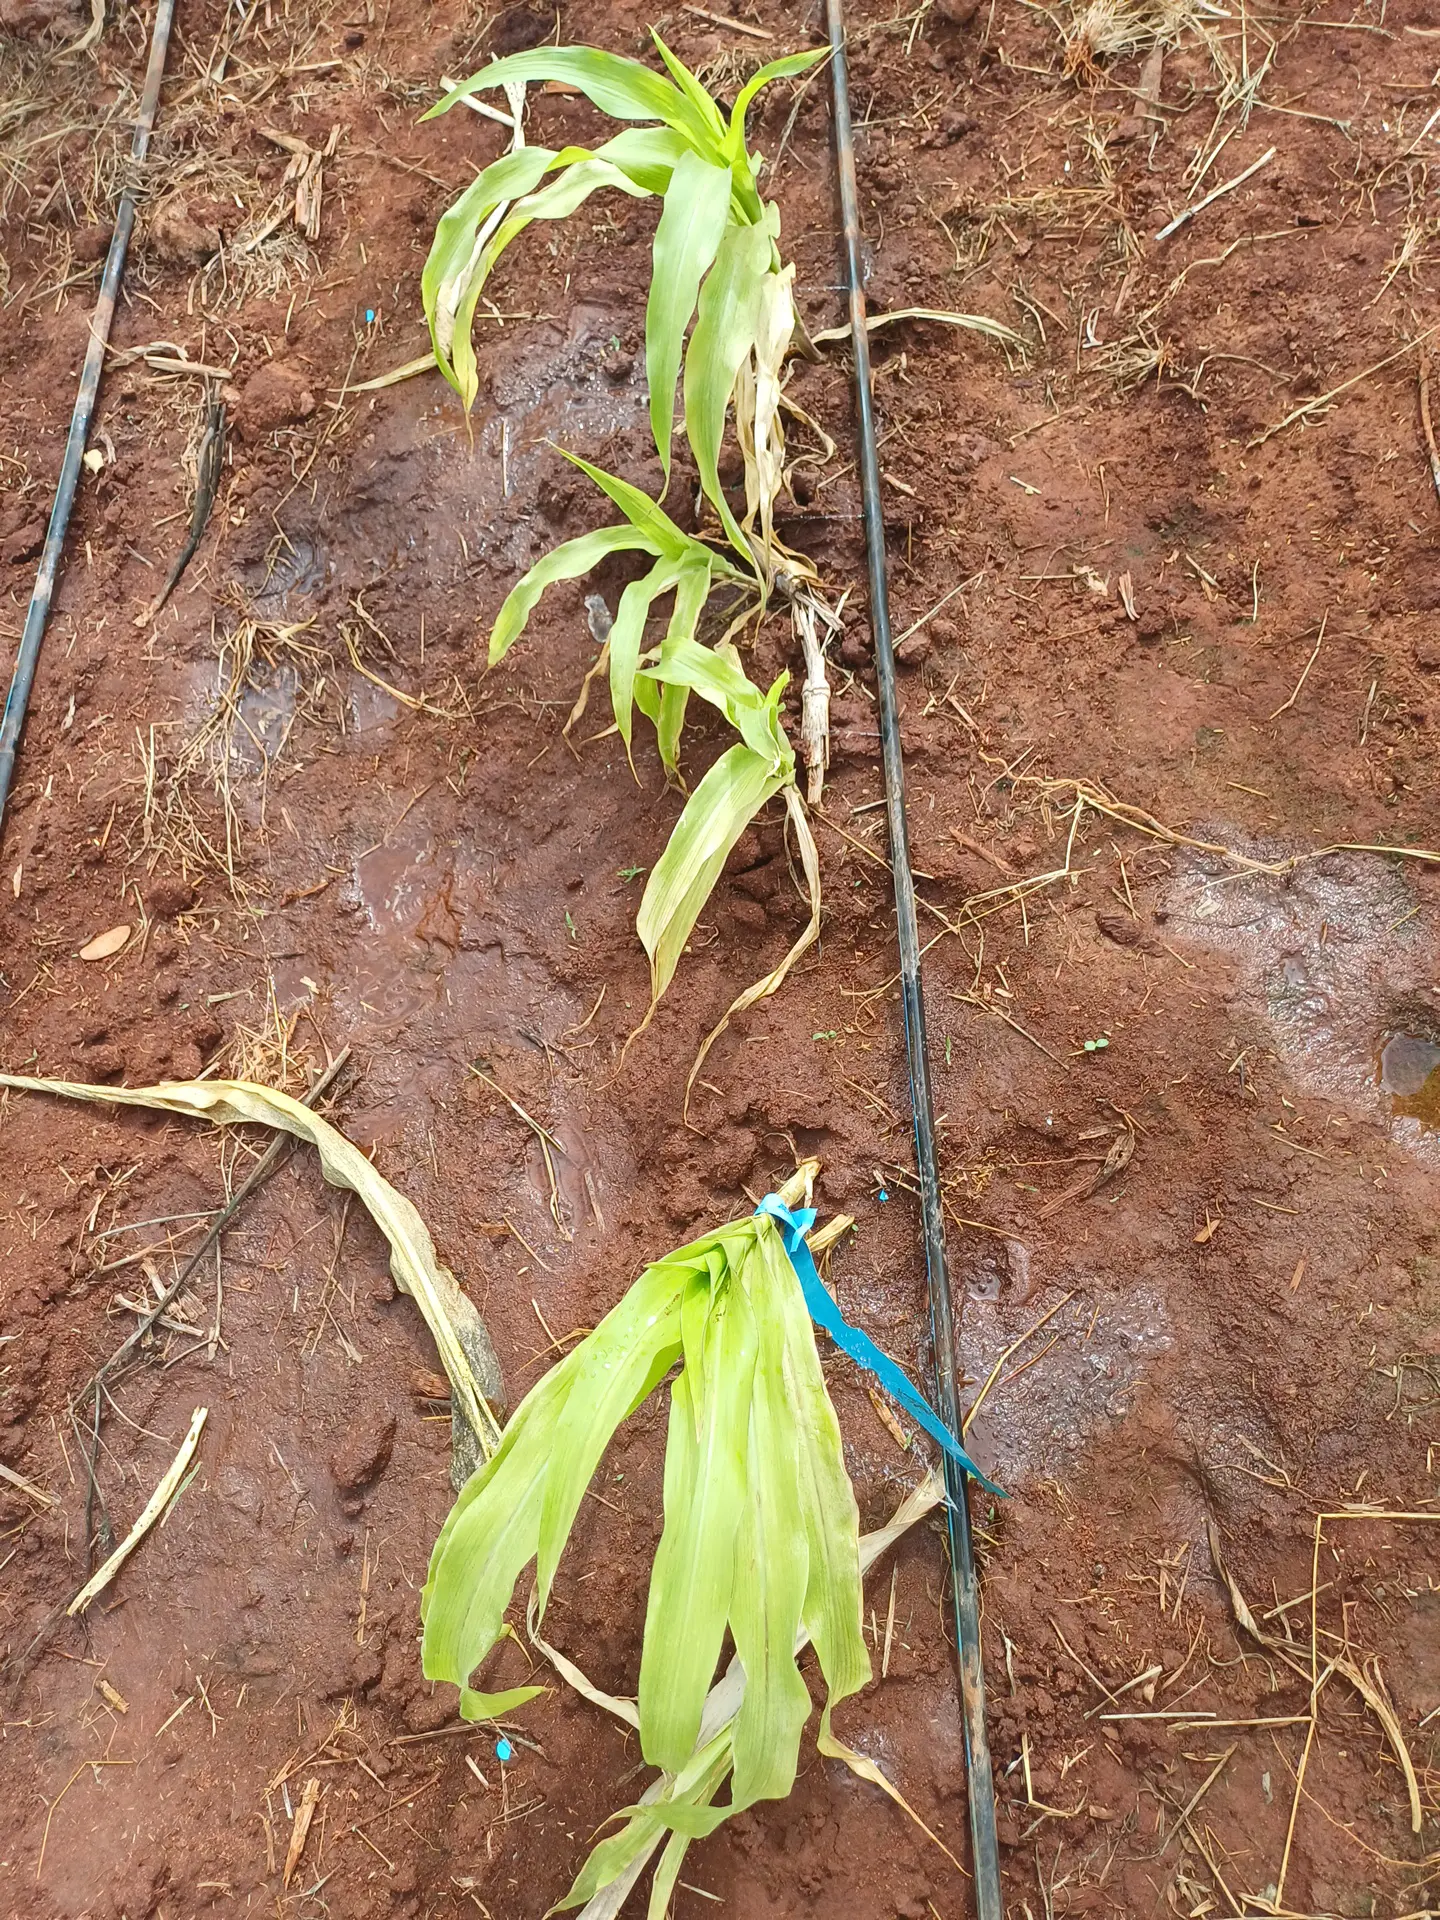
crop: maize
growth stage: vegetative
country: Kenya
